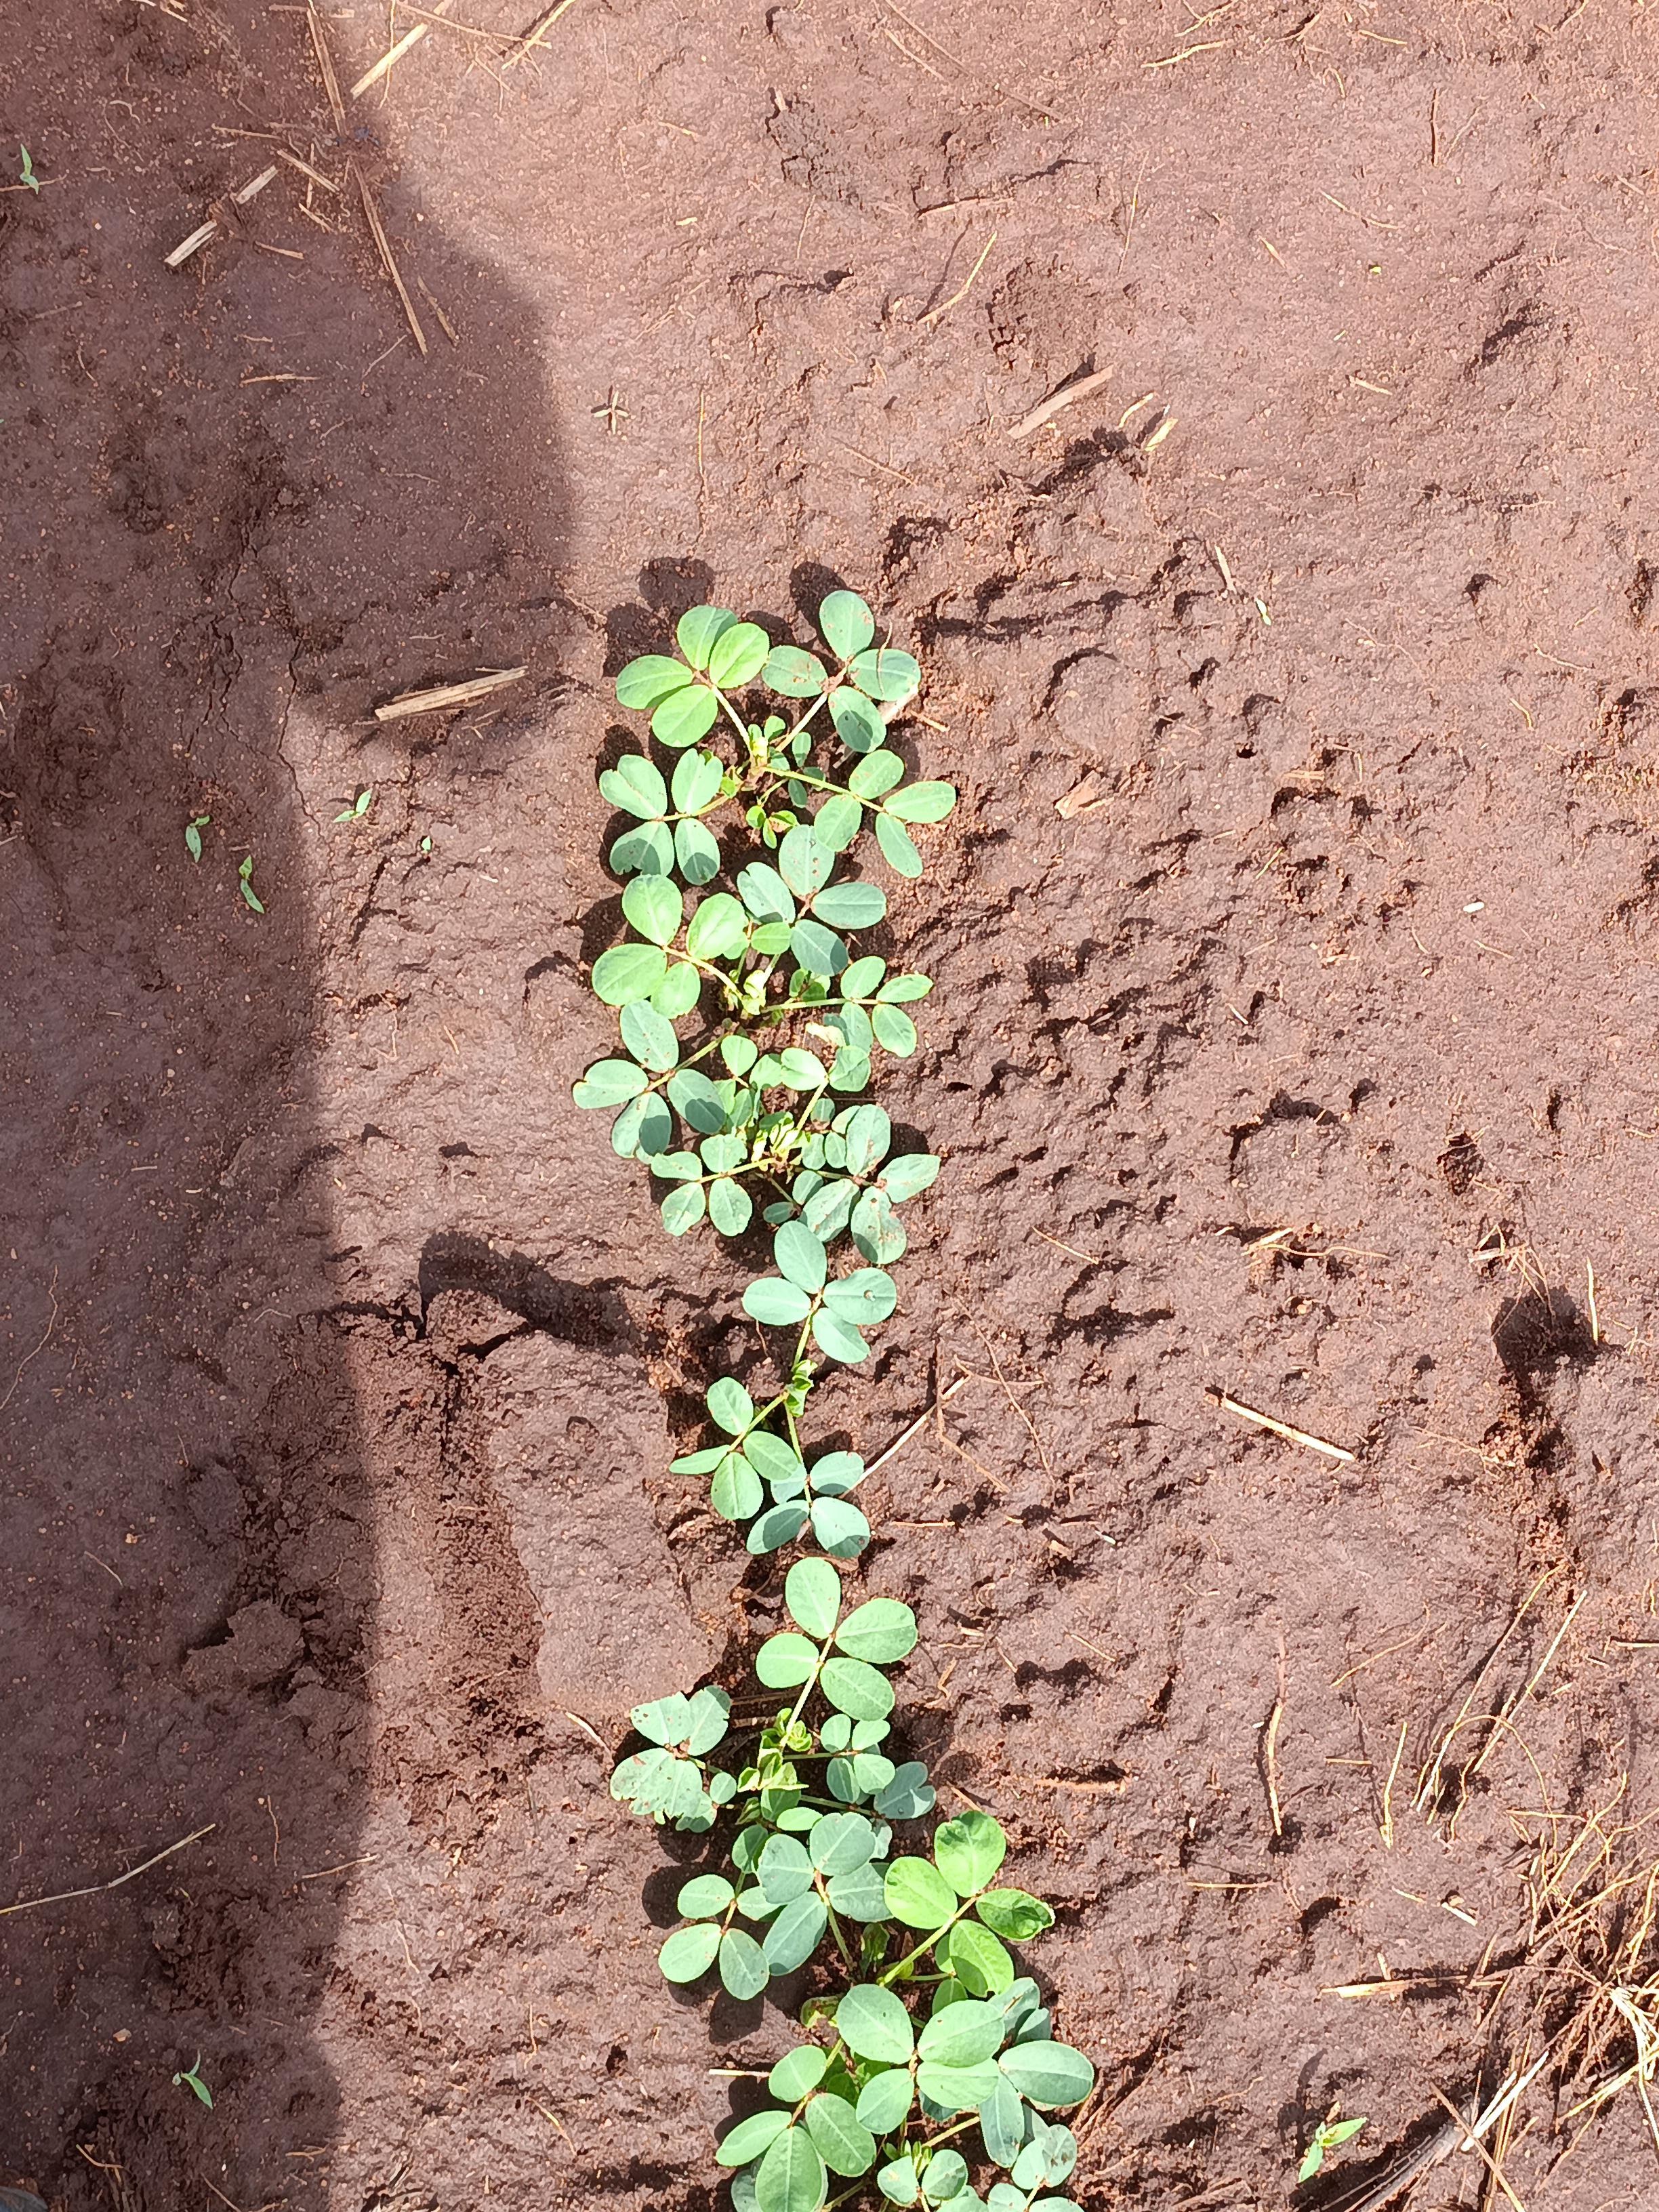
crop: groundnut
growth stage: vegetative
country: Kenya
